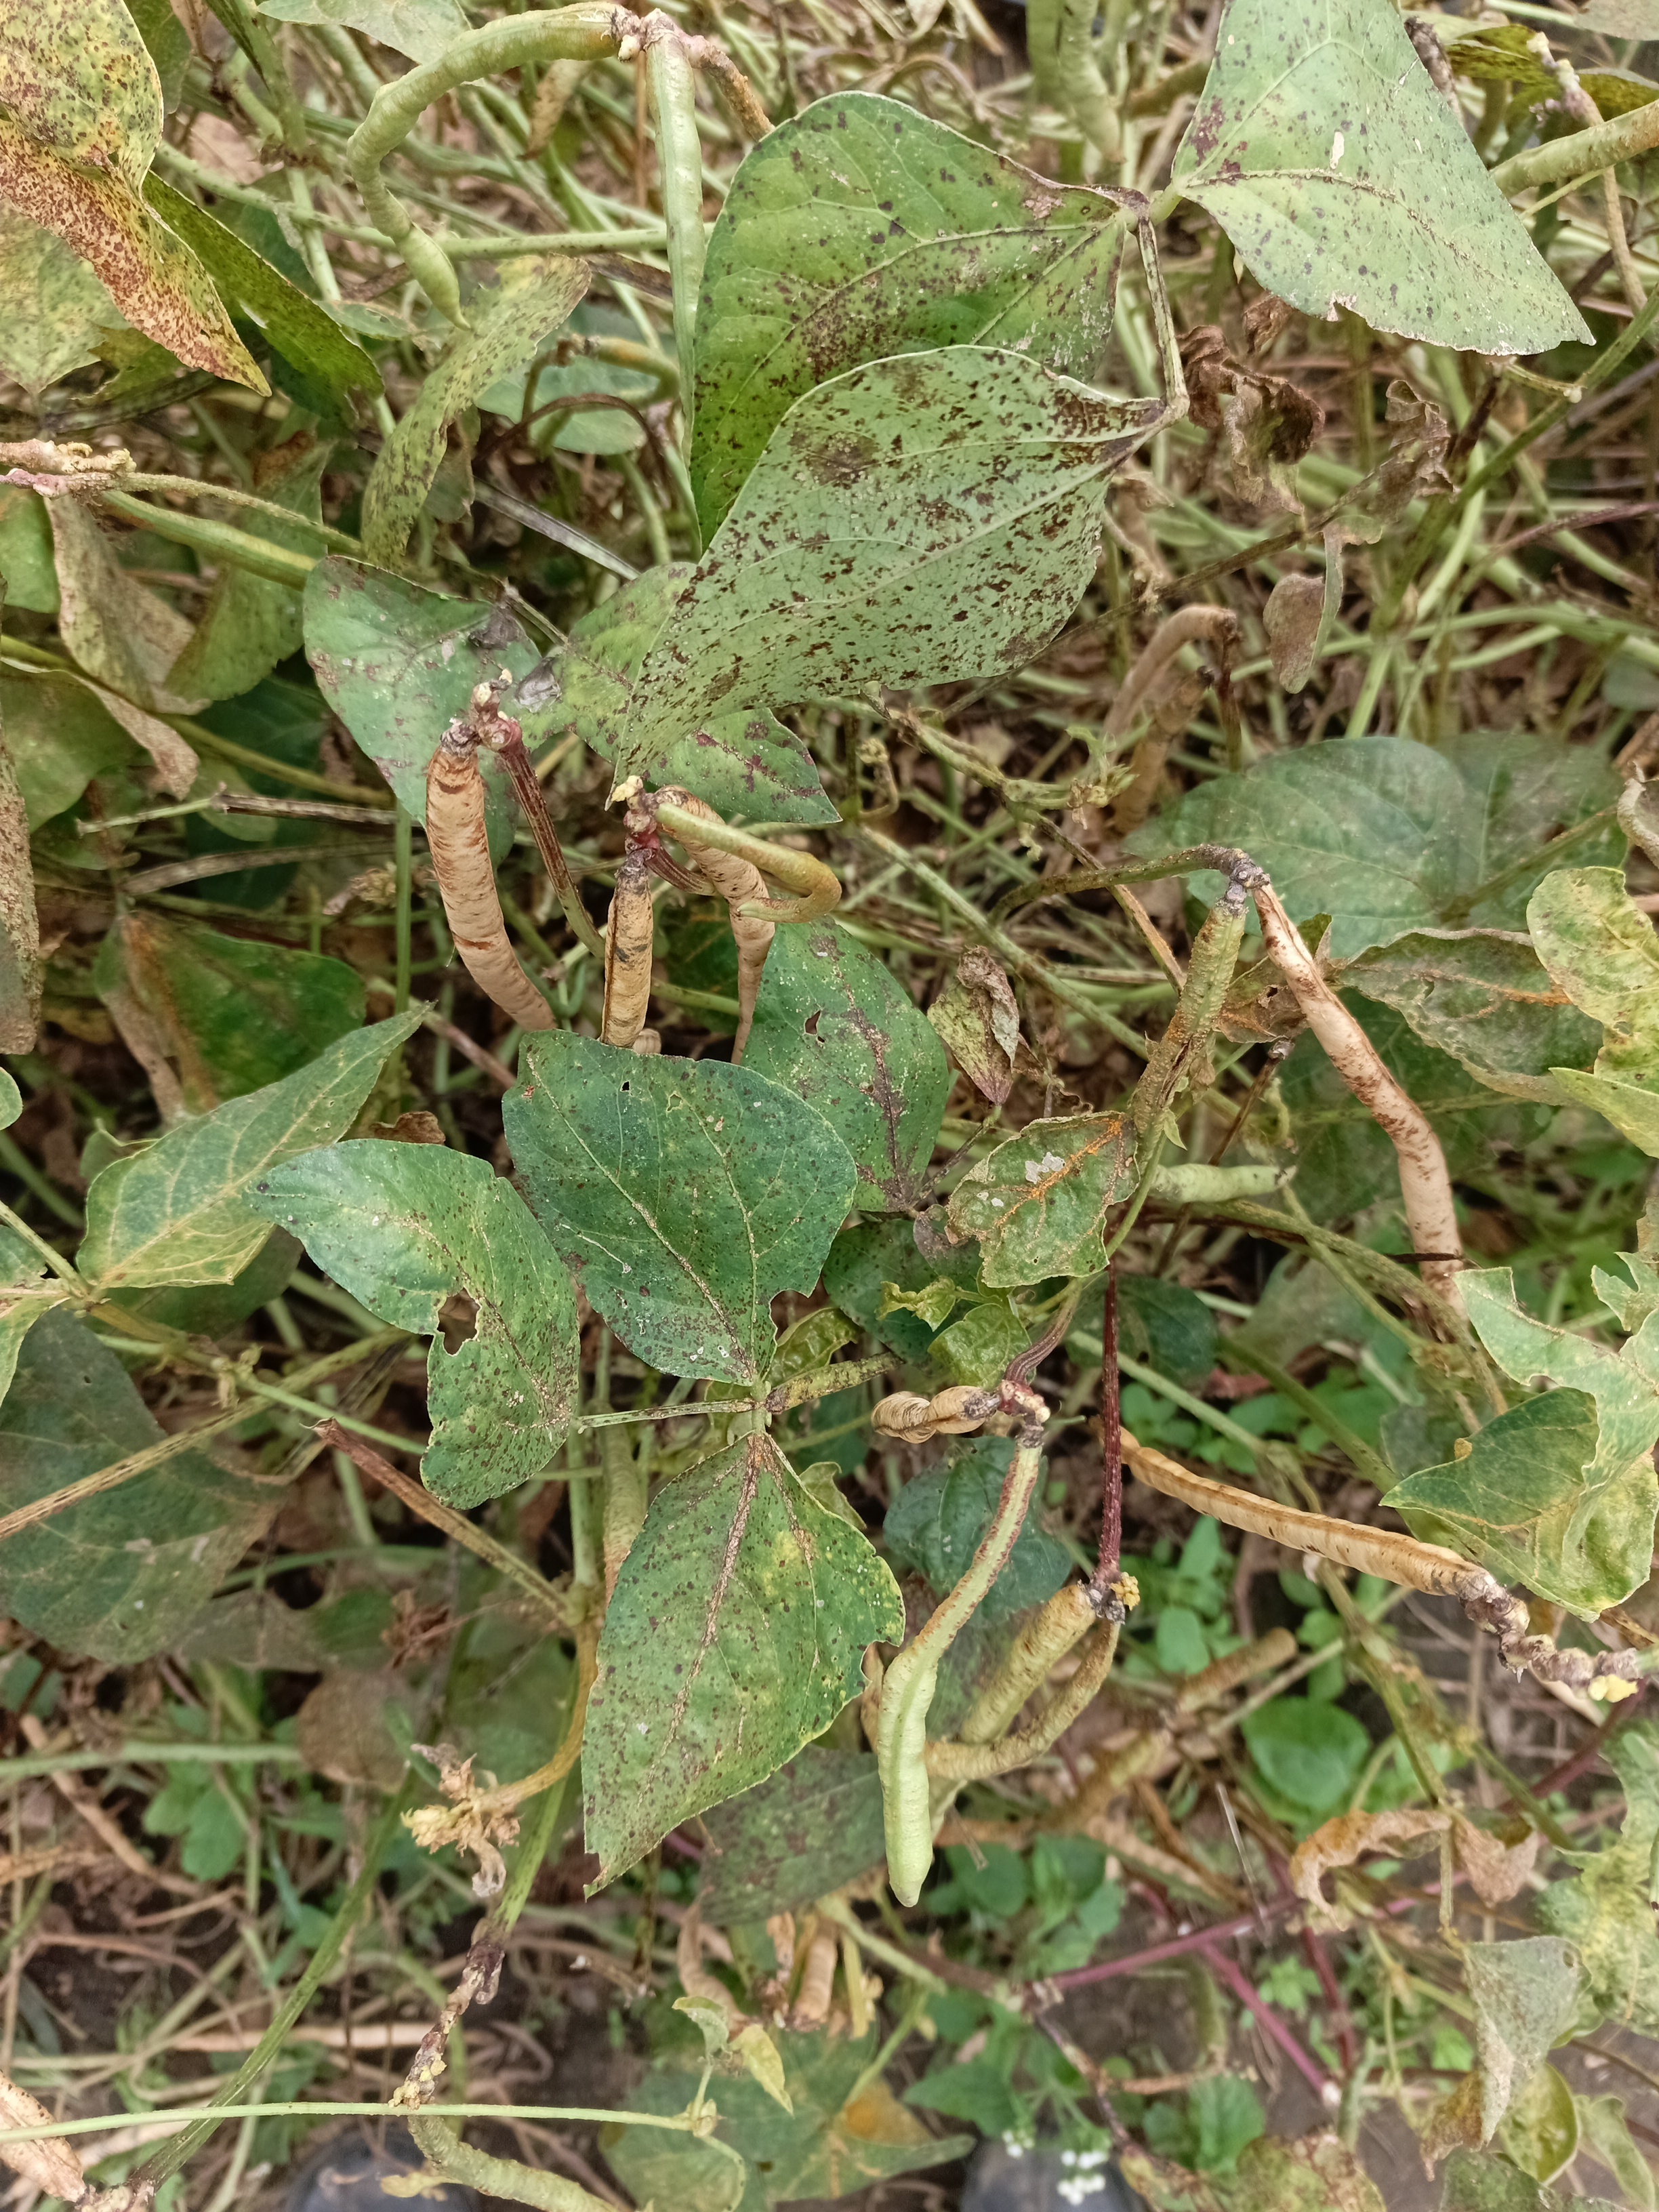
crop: cowpea
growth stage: development pod
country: Tanzania
